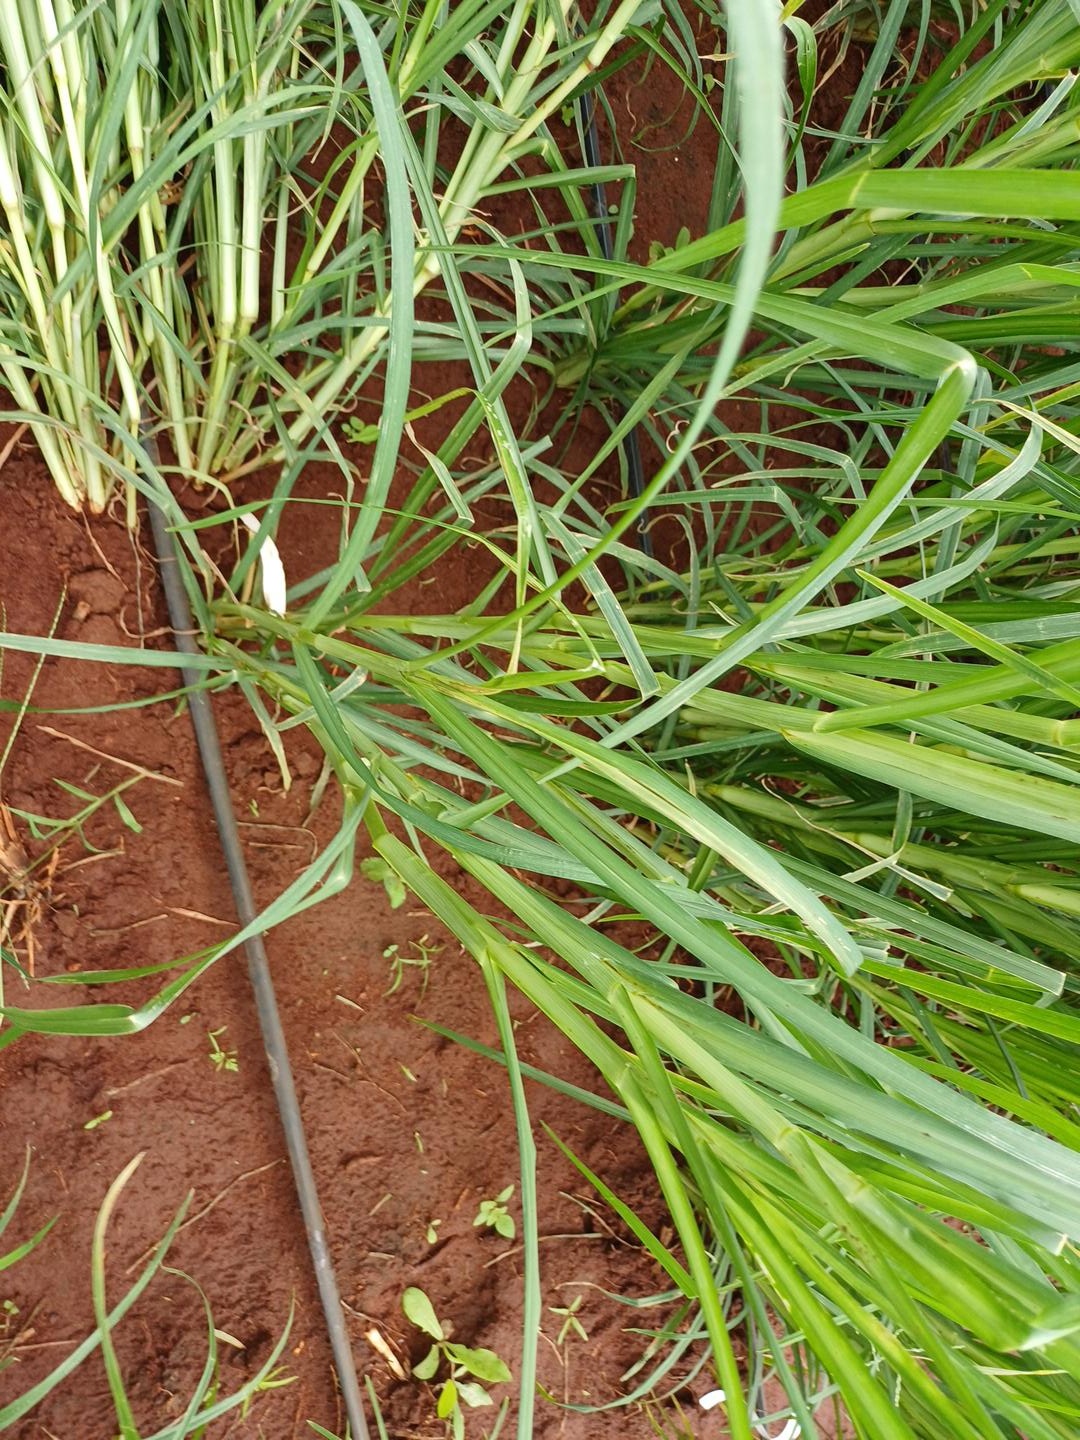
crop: finger millet
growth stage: heading tuber
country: Kenya
